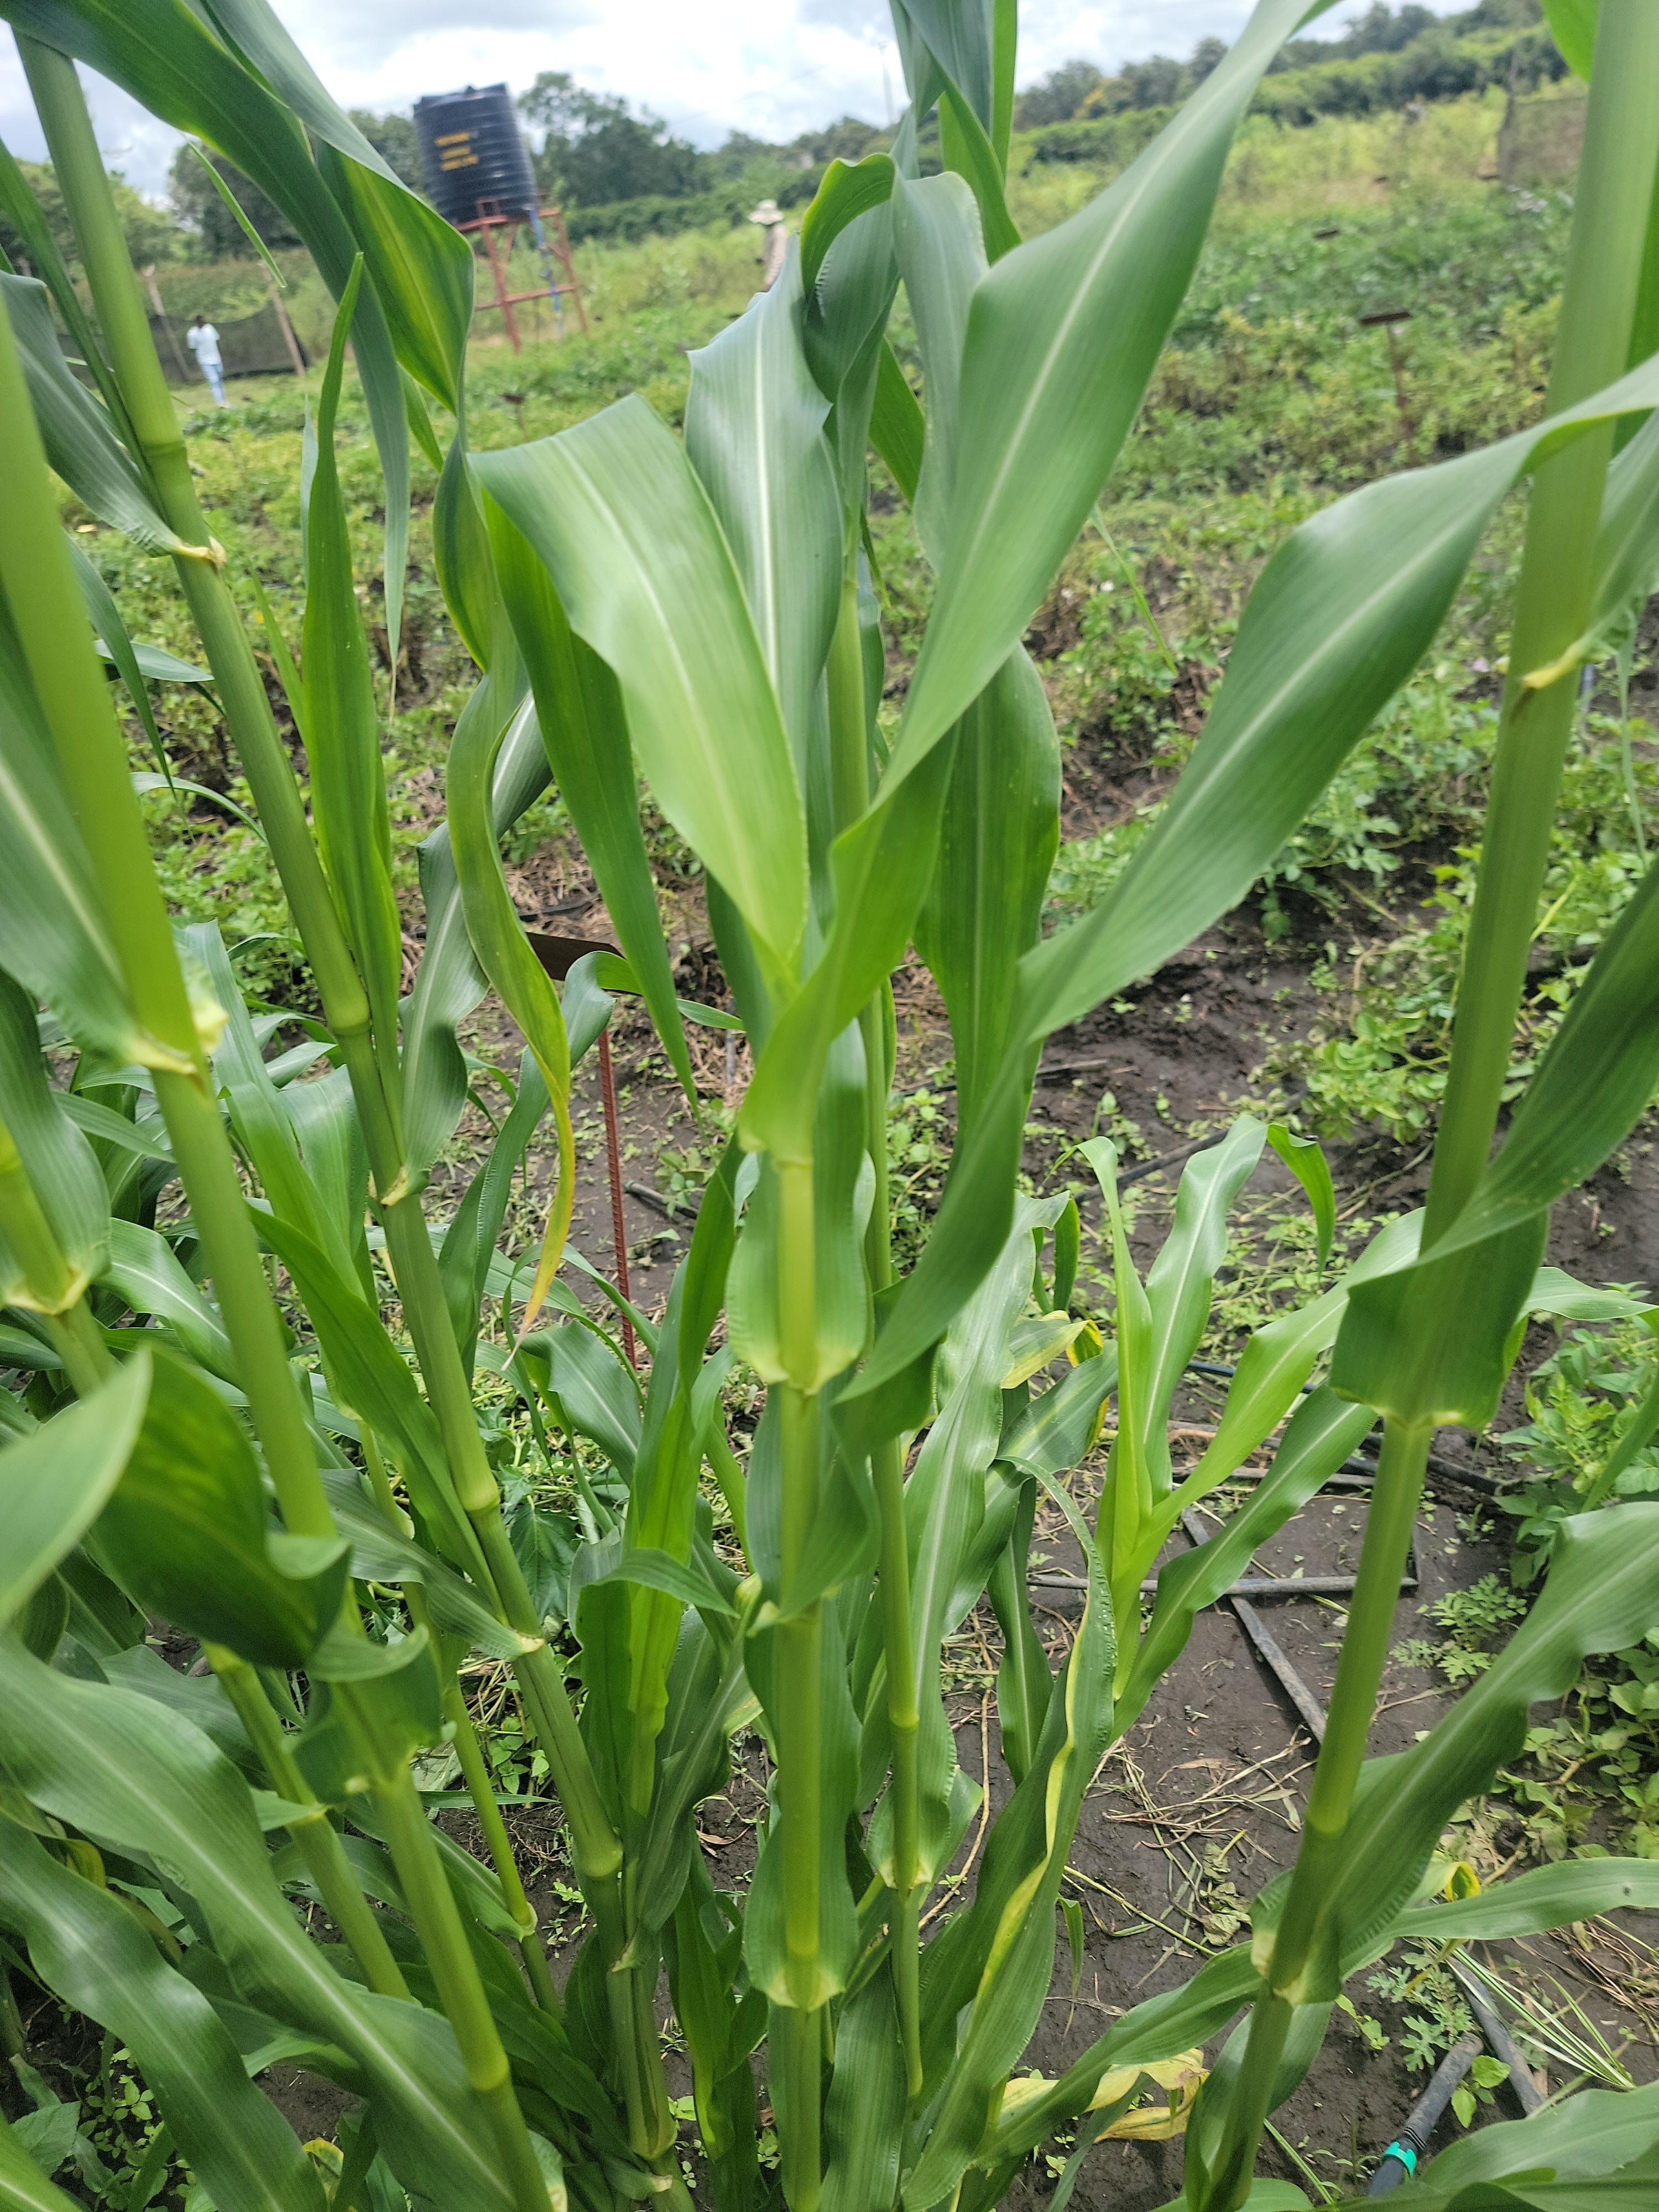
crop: pearl millet
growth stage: heading tuber
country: Tanzania
